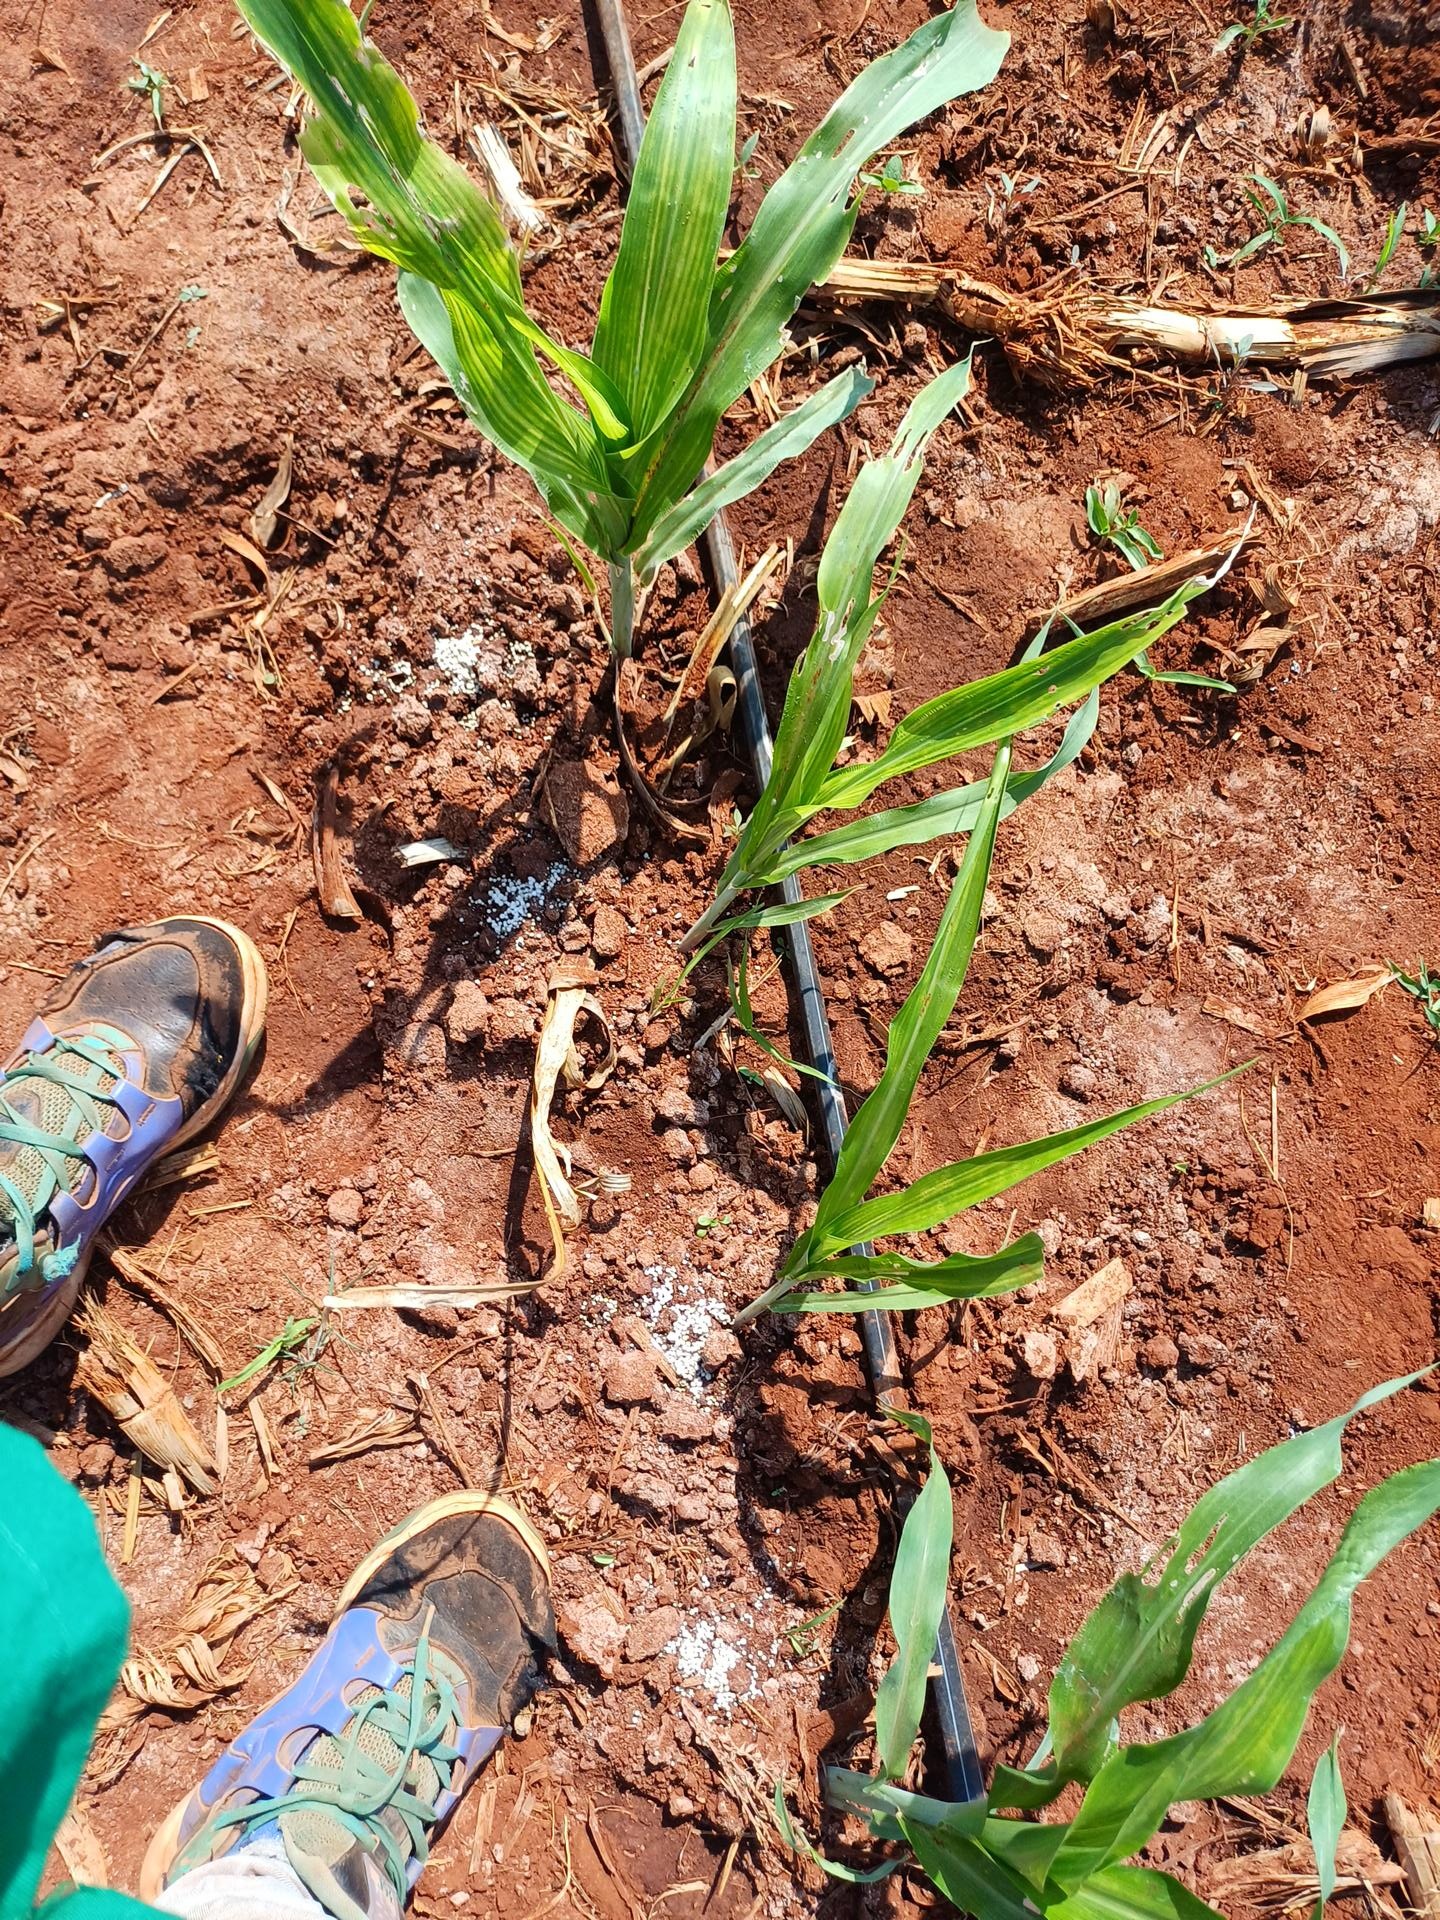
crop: sorghum
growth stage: vegetative
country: Kenya
